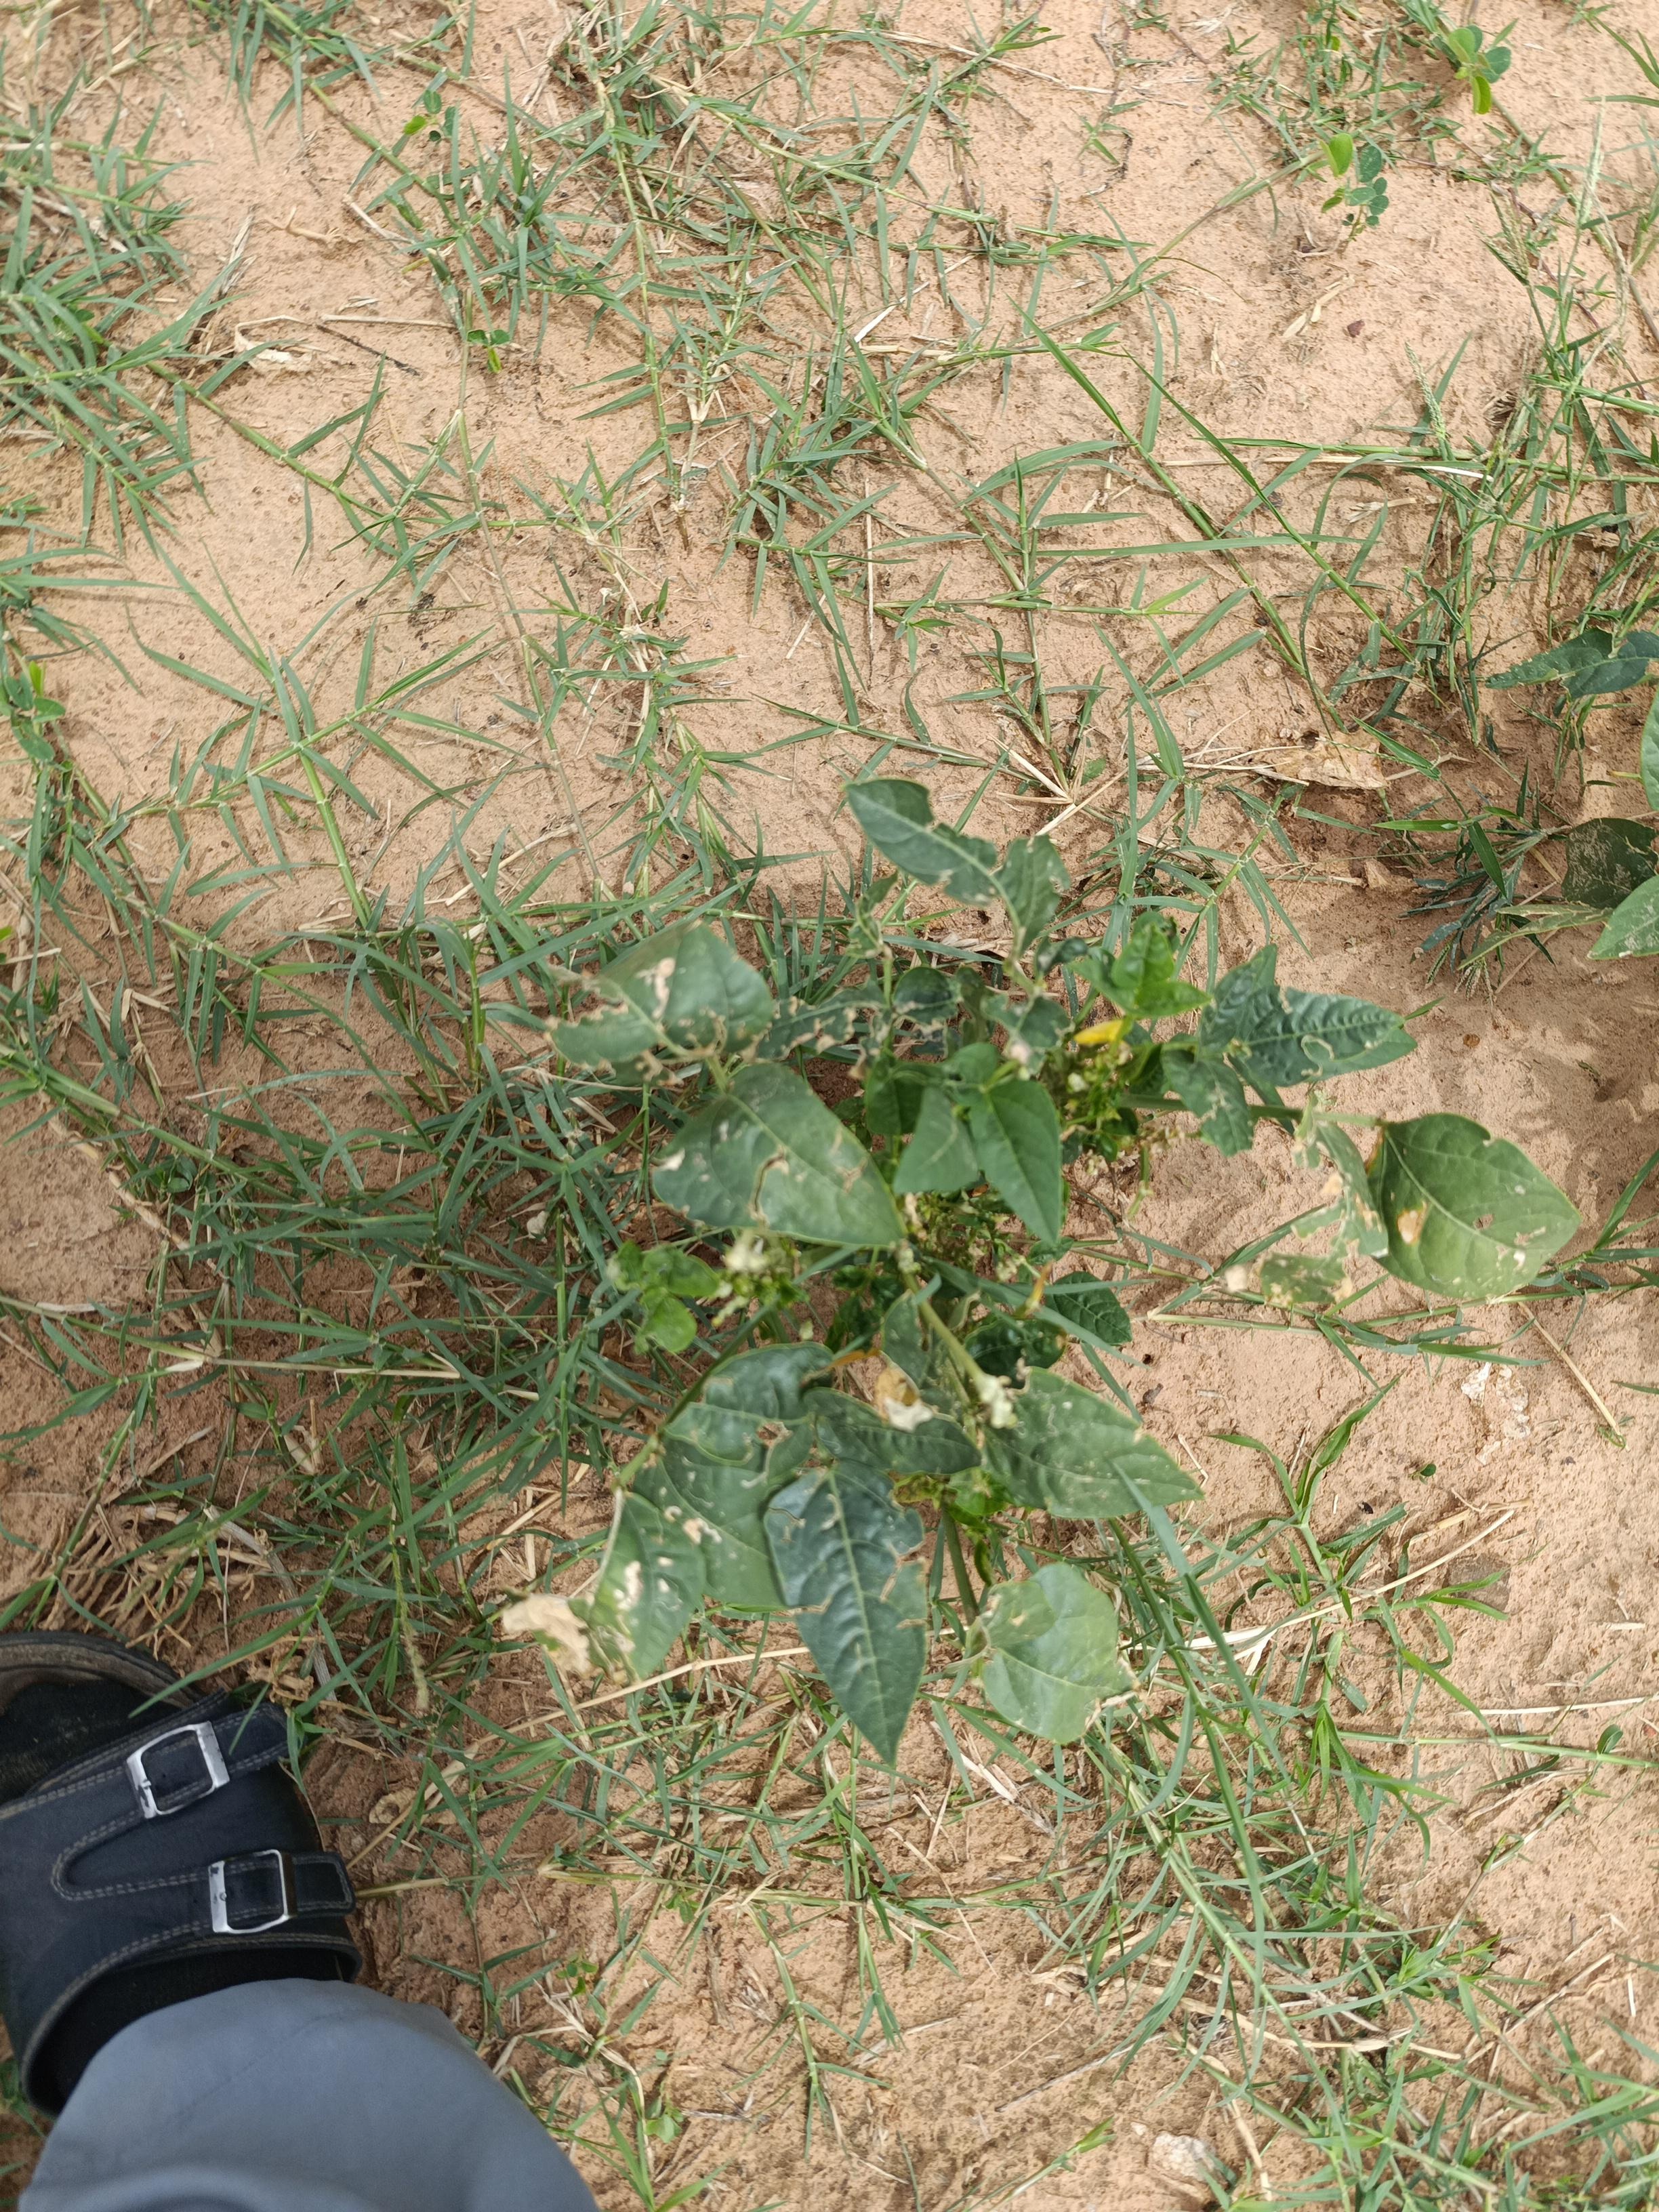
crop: cowpea
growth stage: harvest maturity
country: Nigeria
